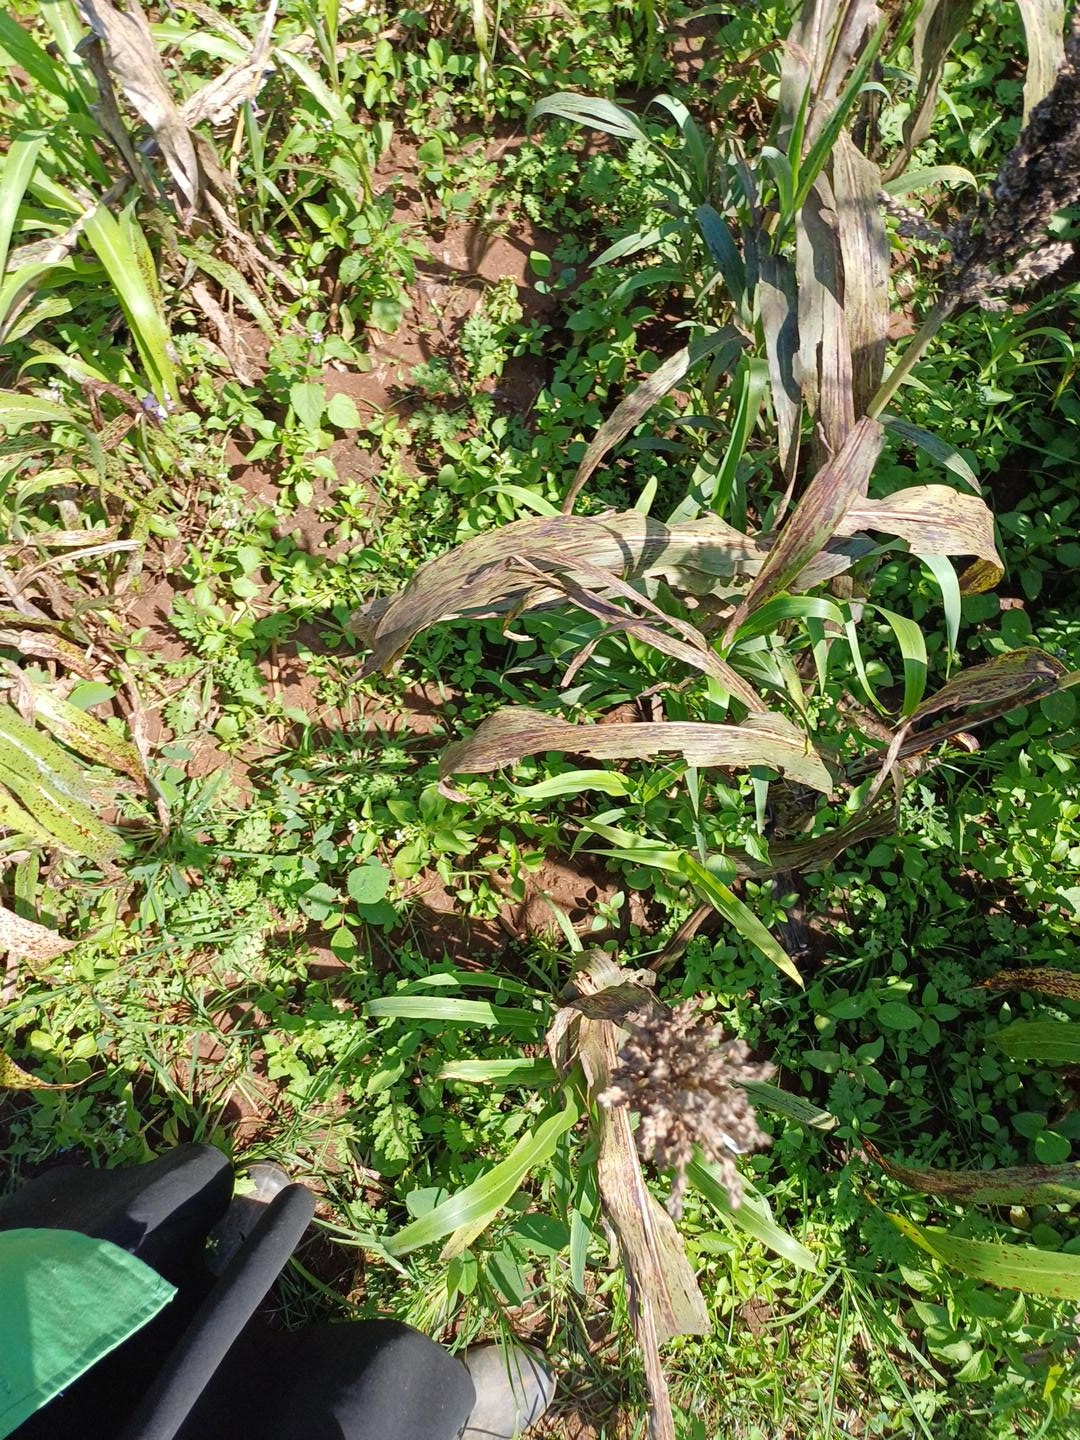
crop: sorghum
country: Kenya
